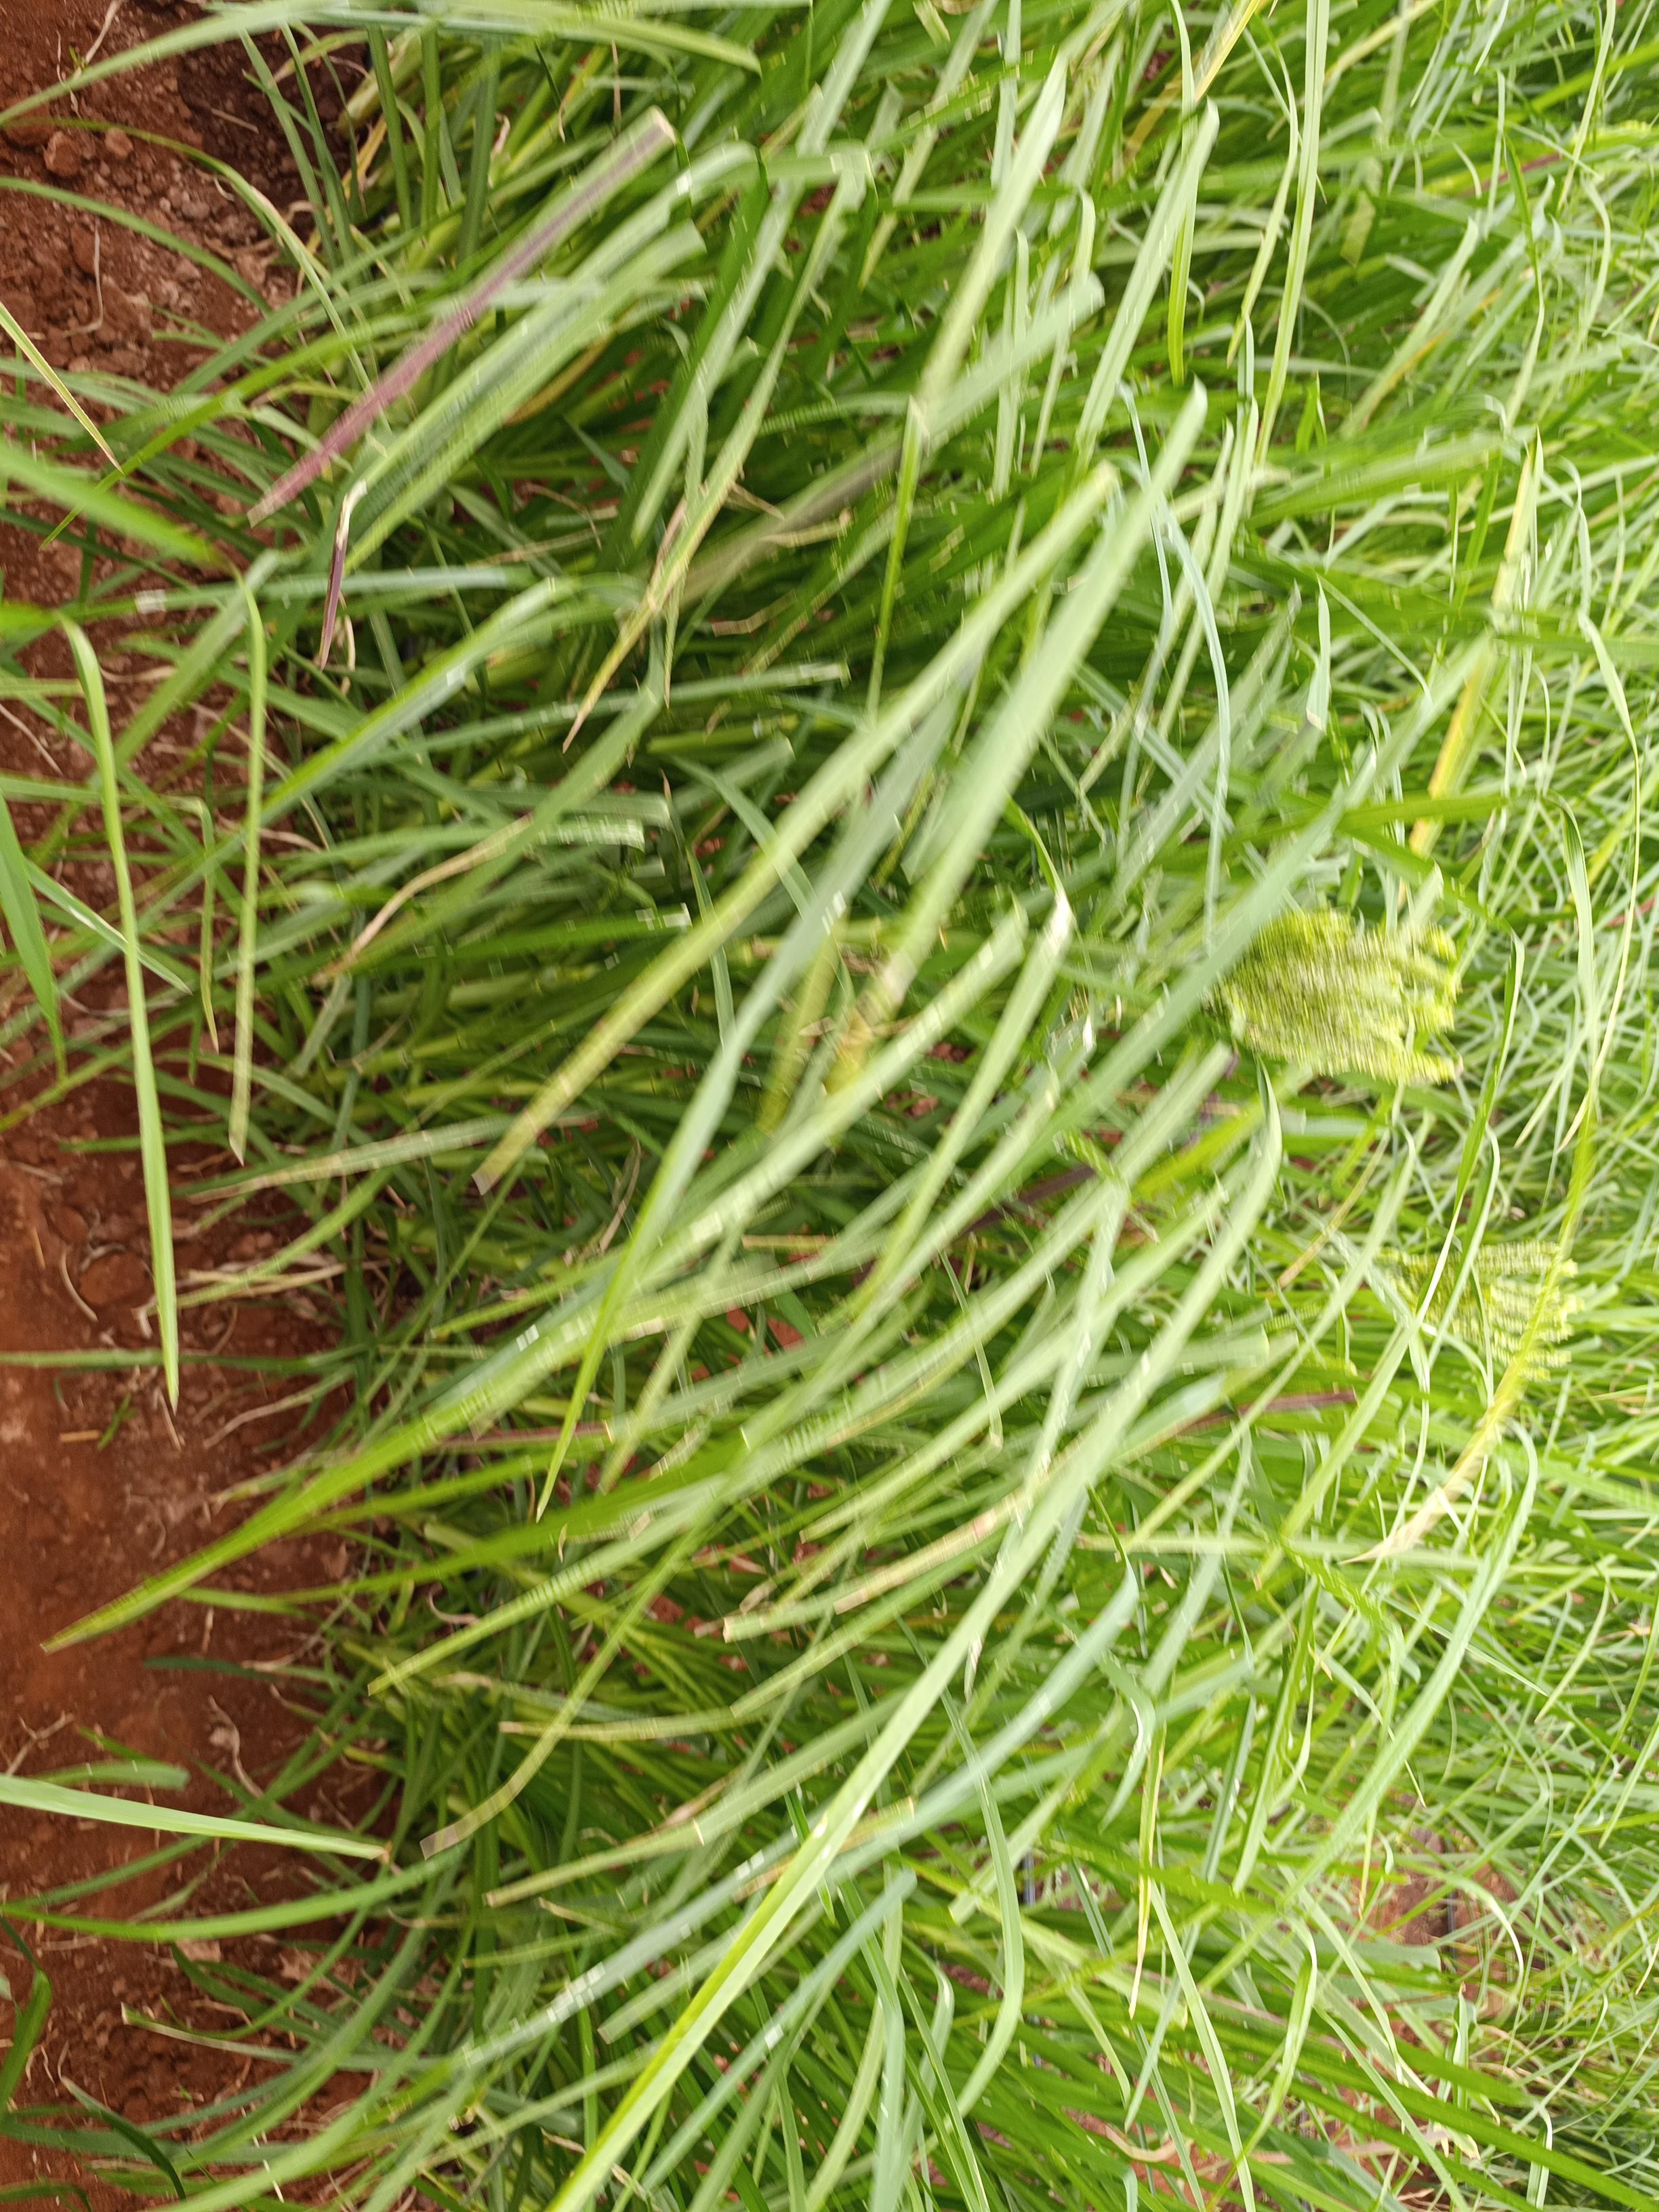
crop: finger millet
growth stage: vegetative
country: Kenya
